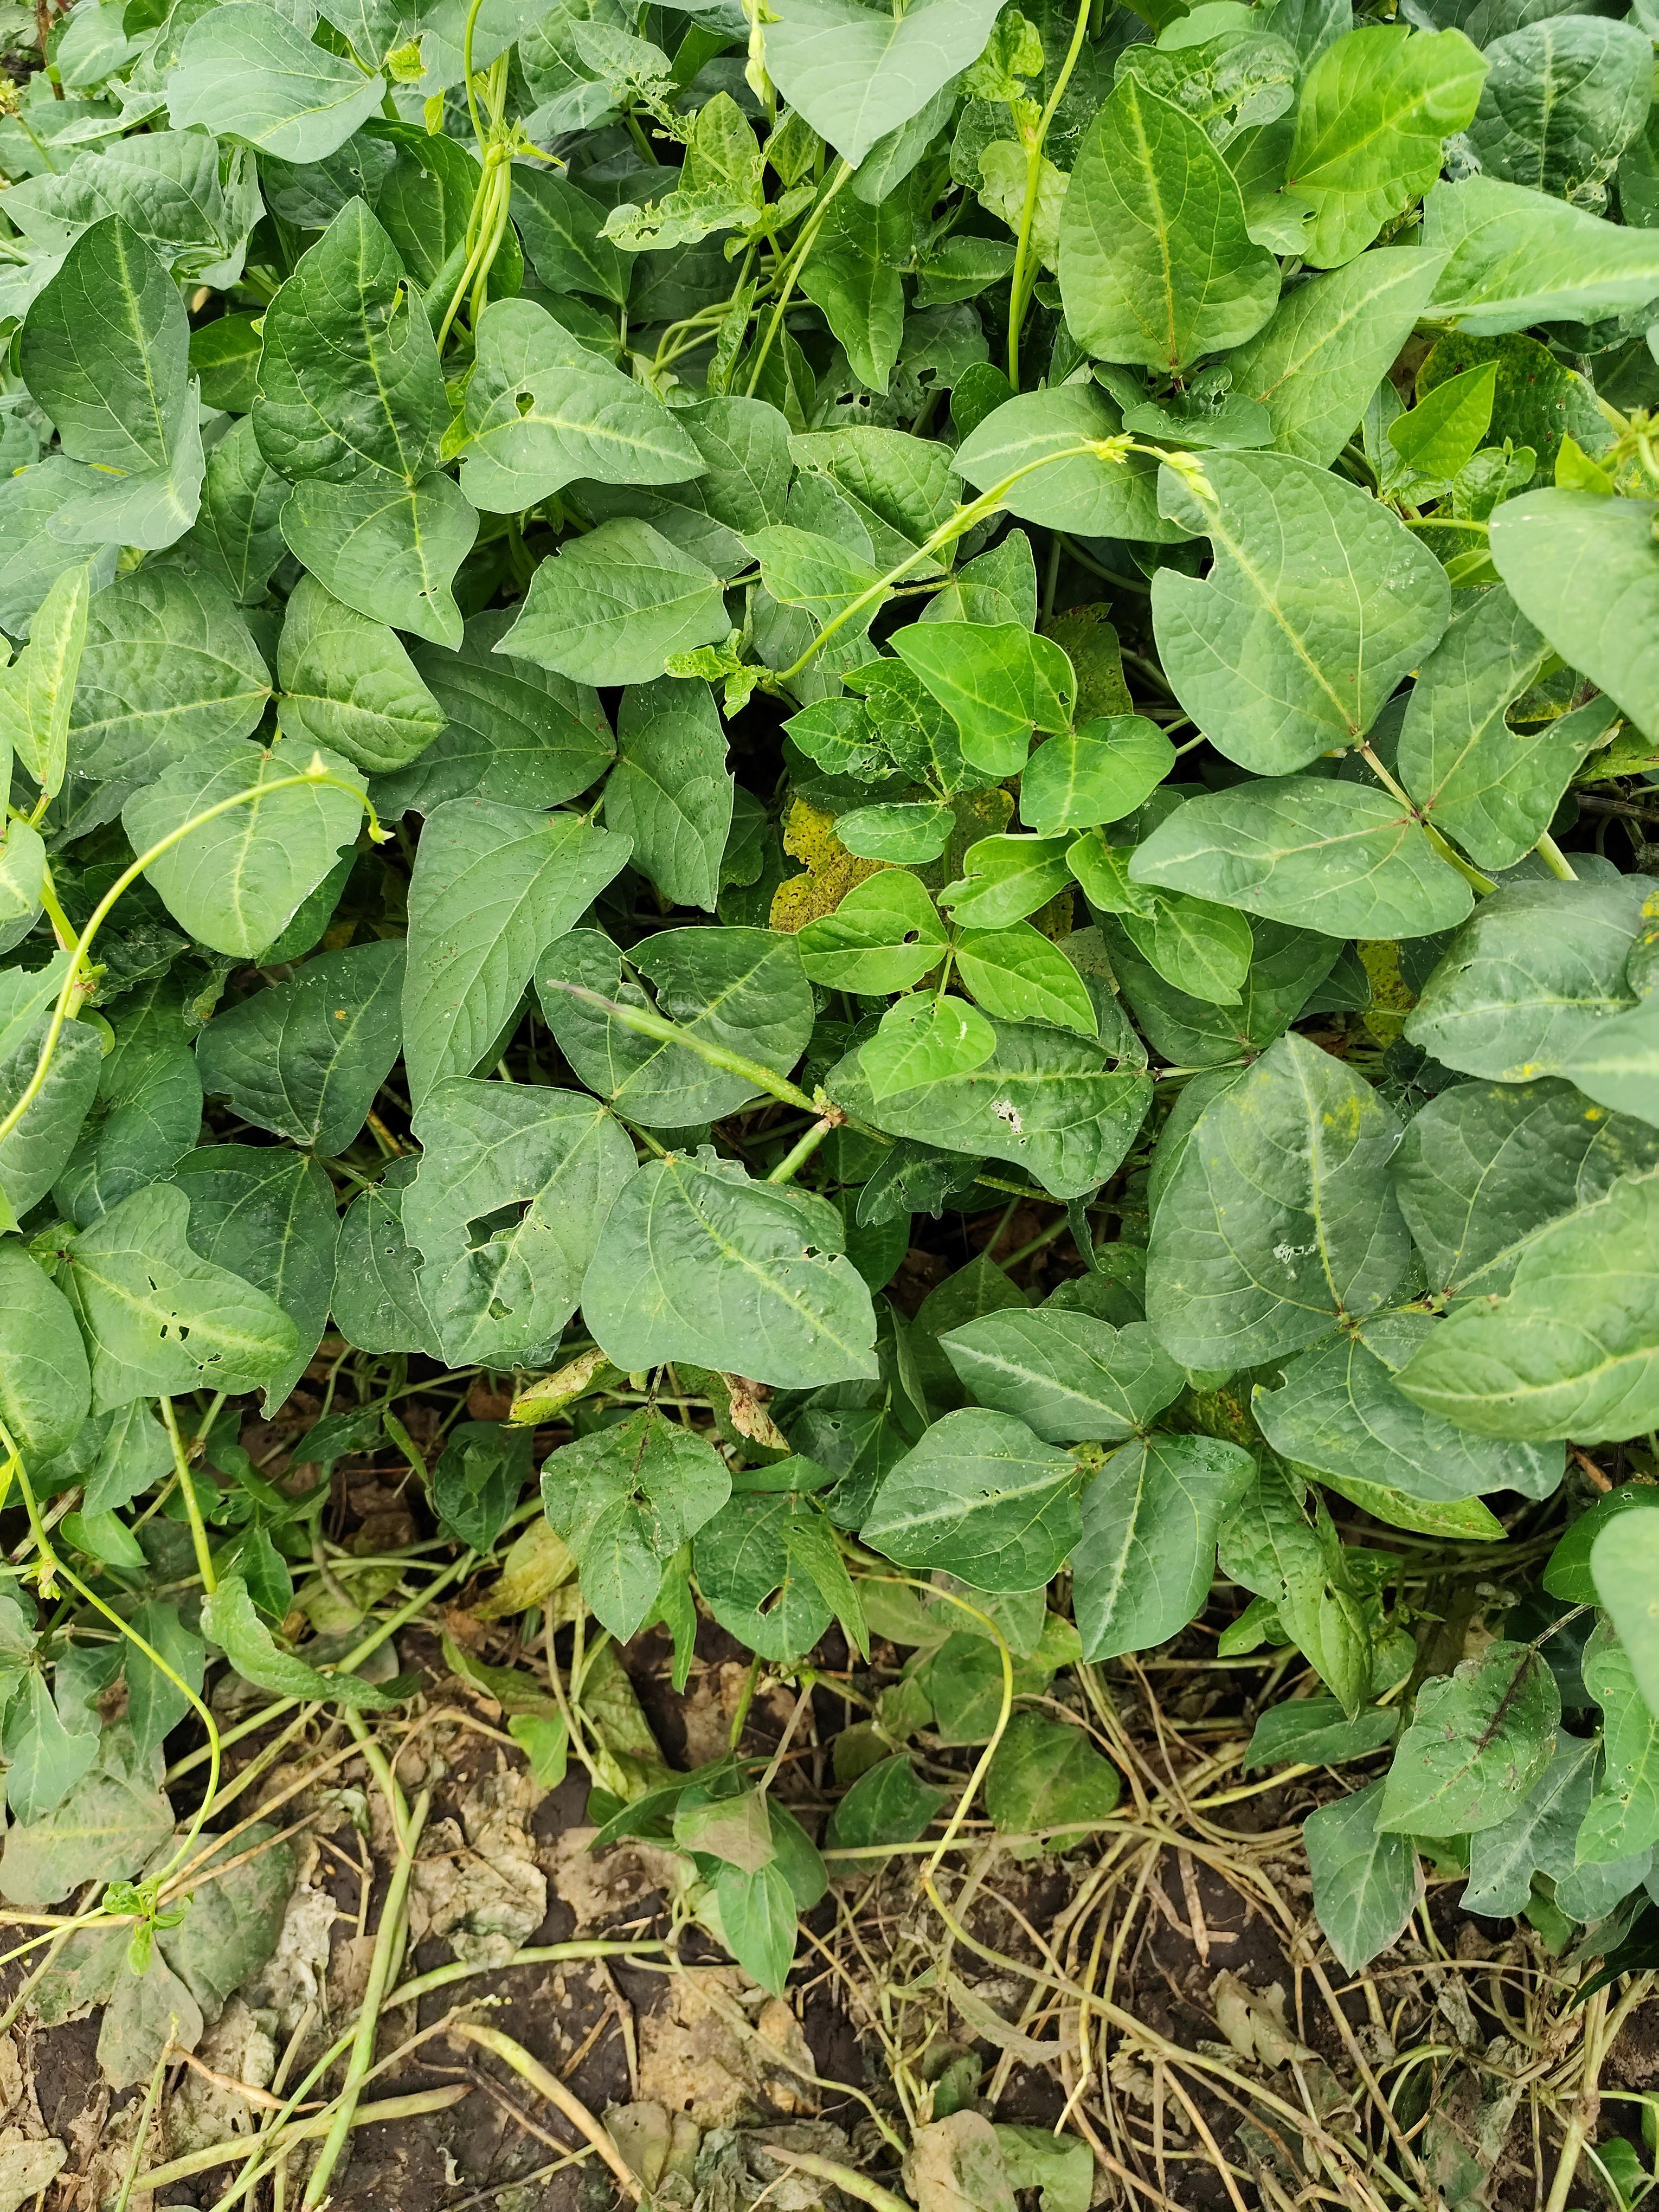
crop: cowpea
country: Tanzania
